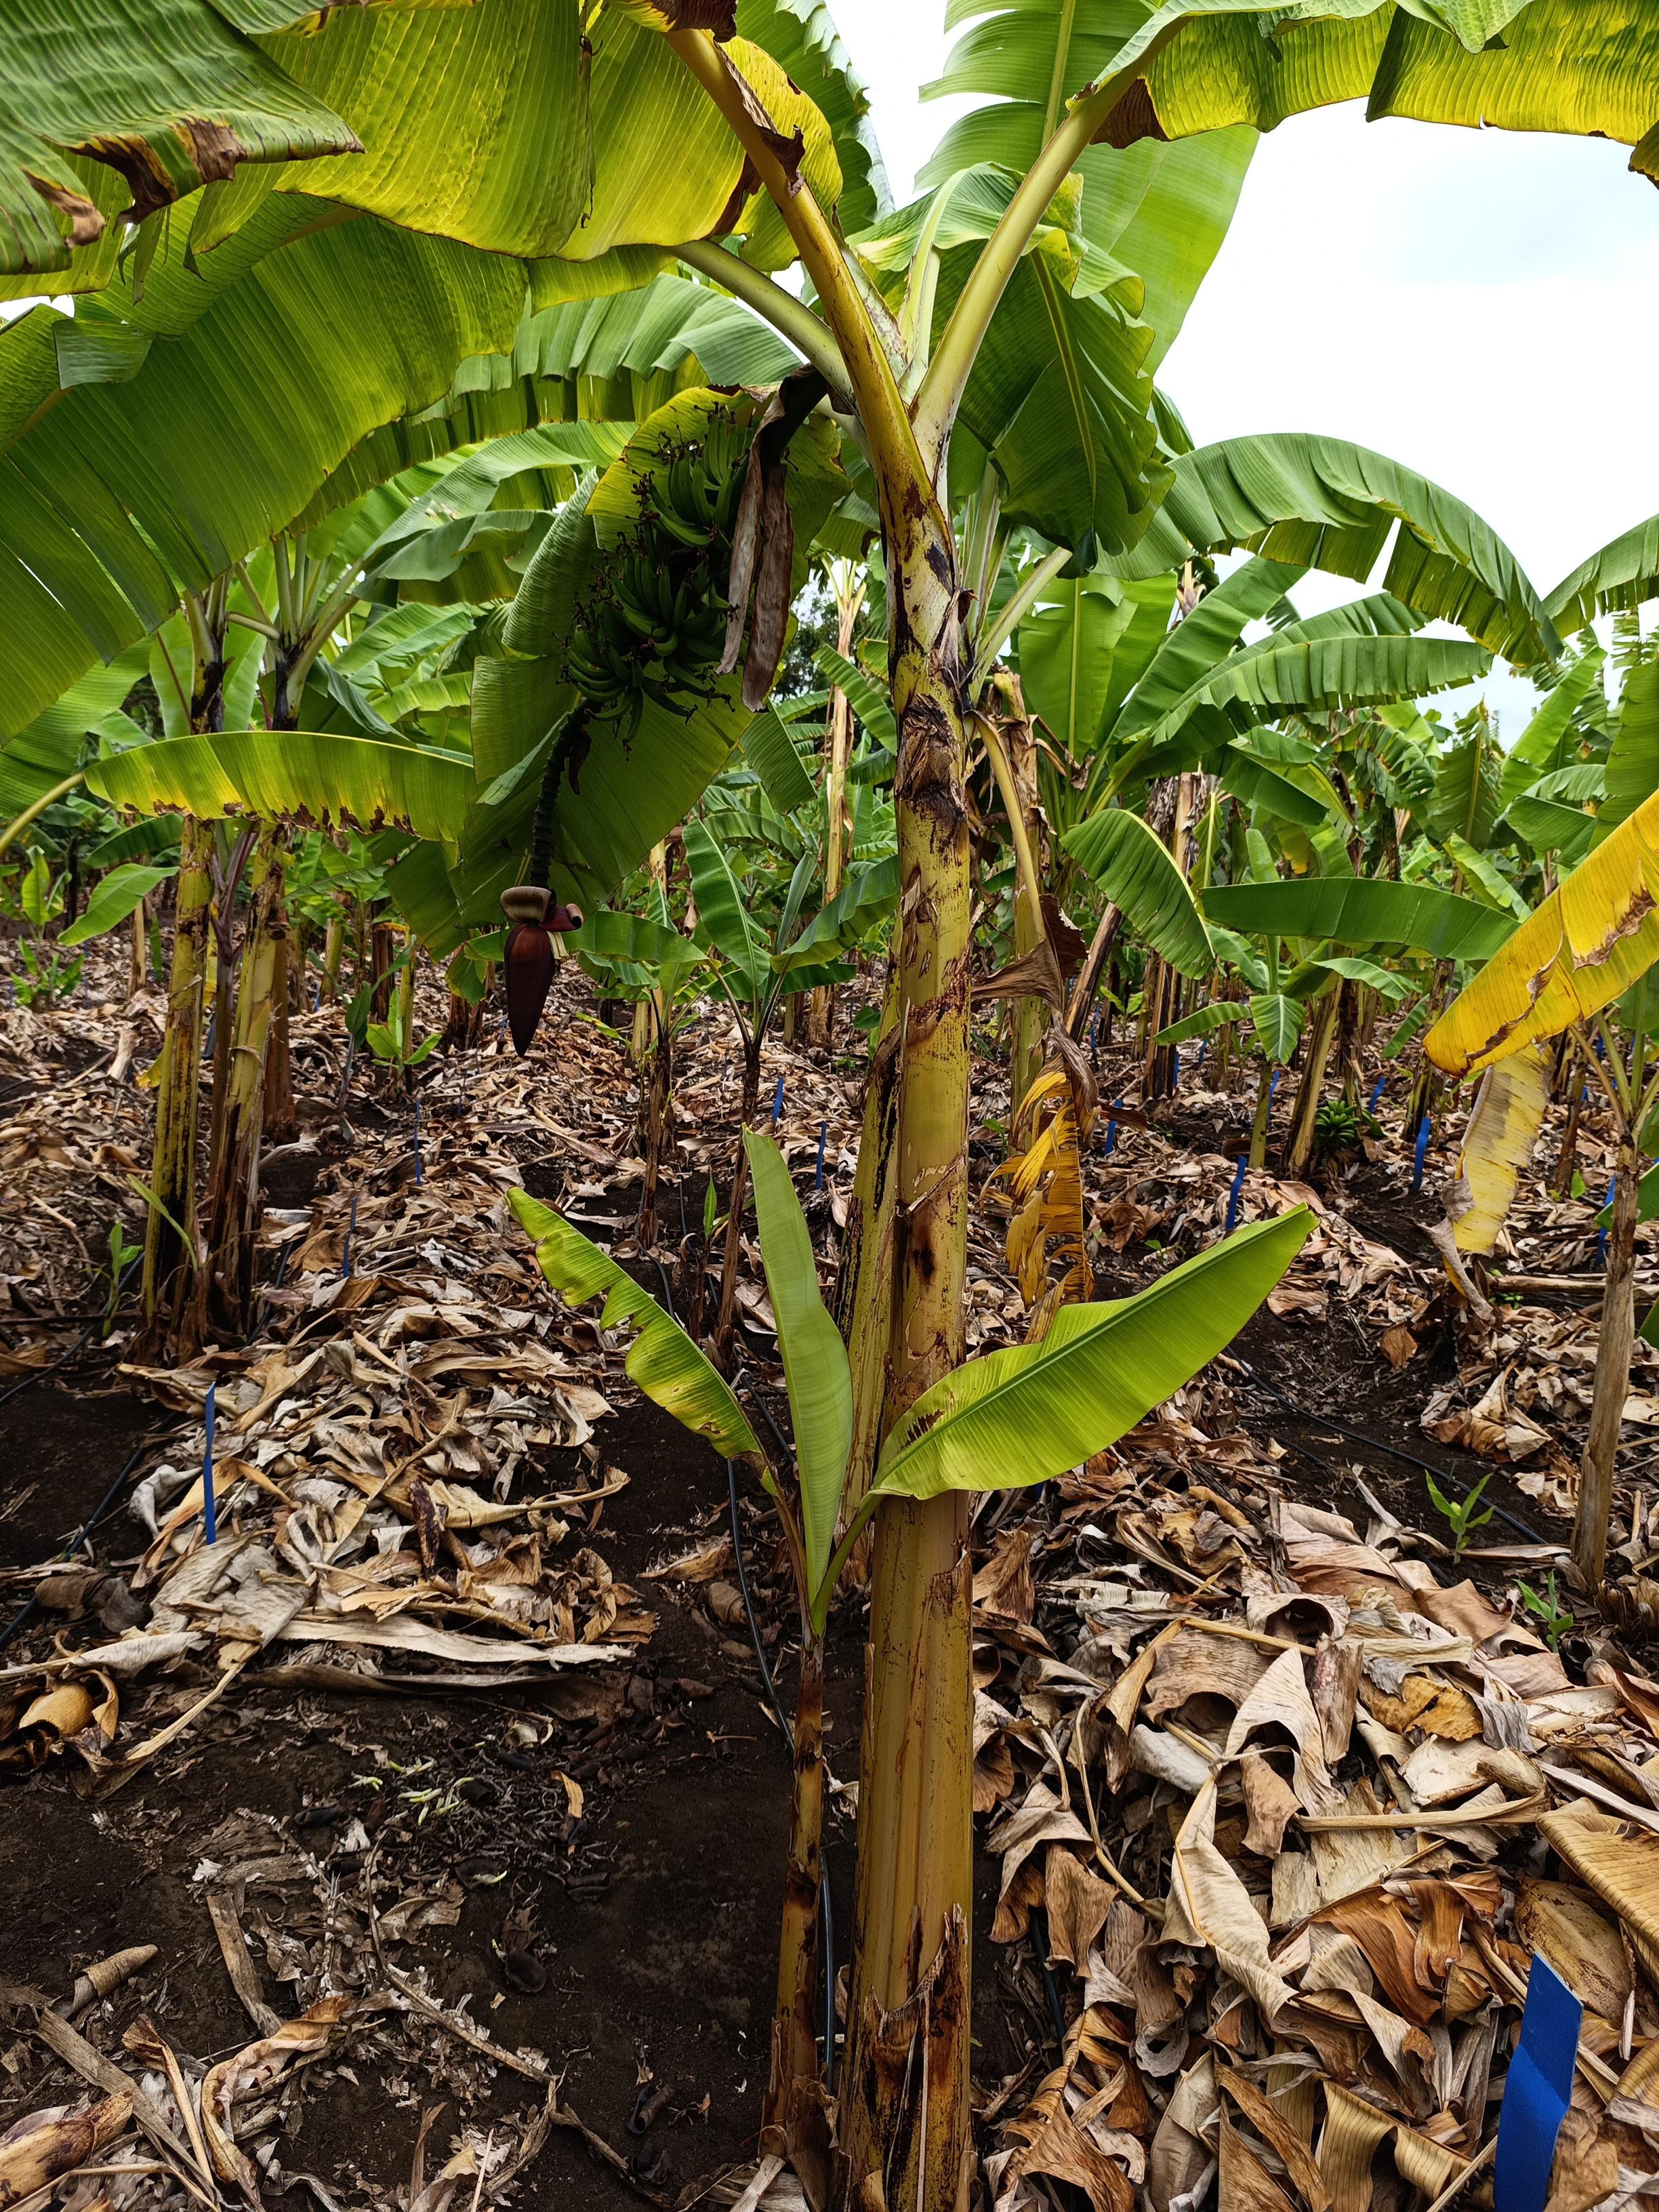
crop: banana
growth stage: development fruit
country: Tanzania
